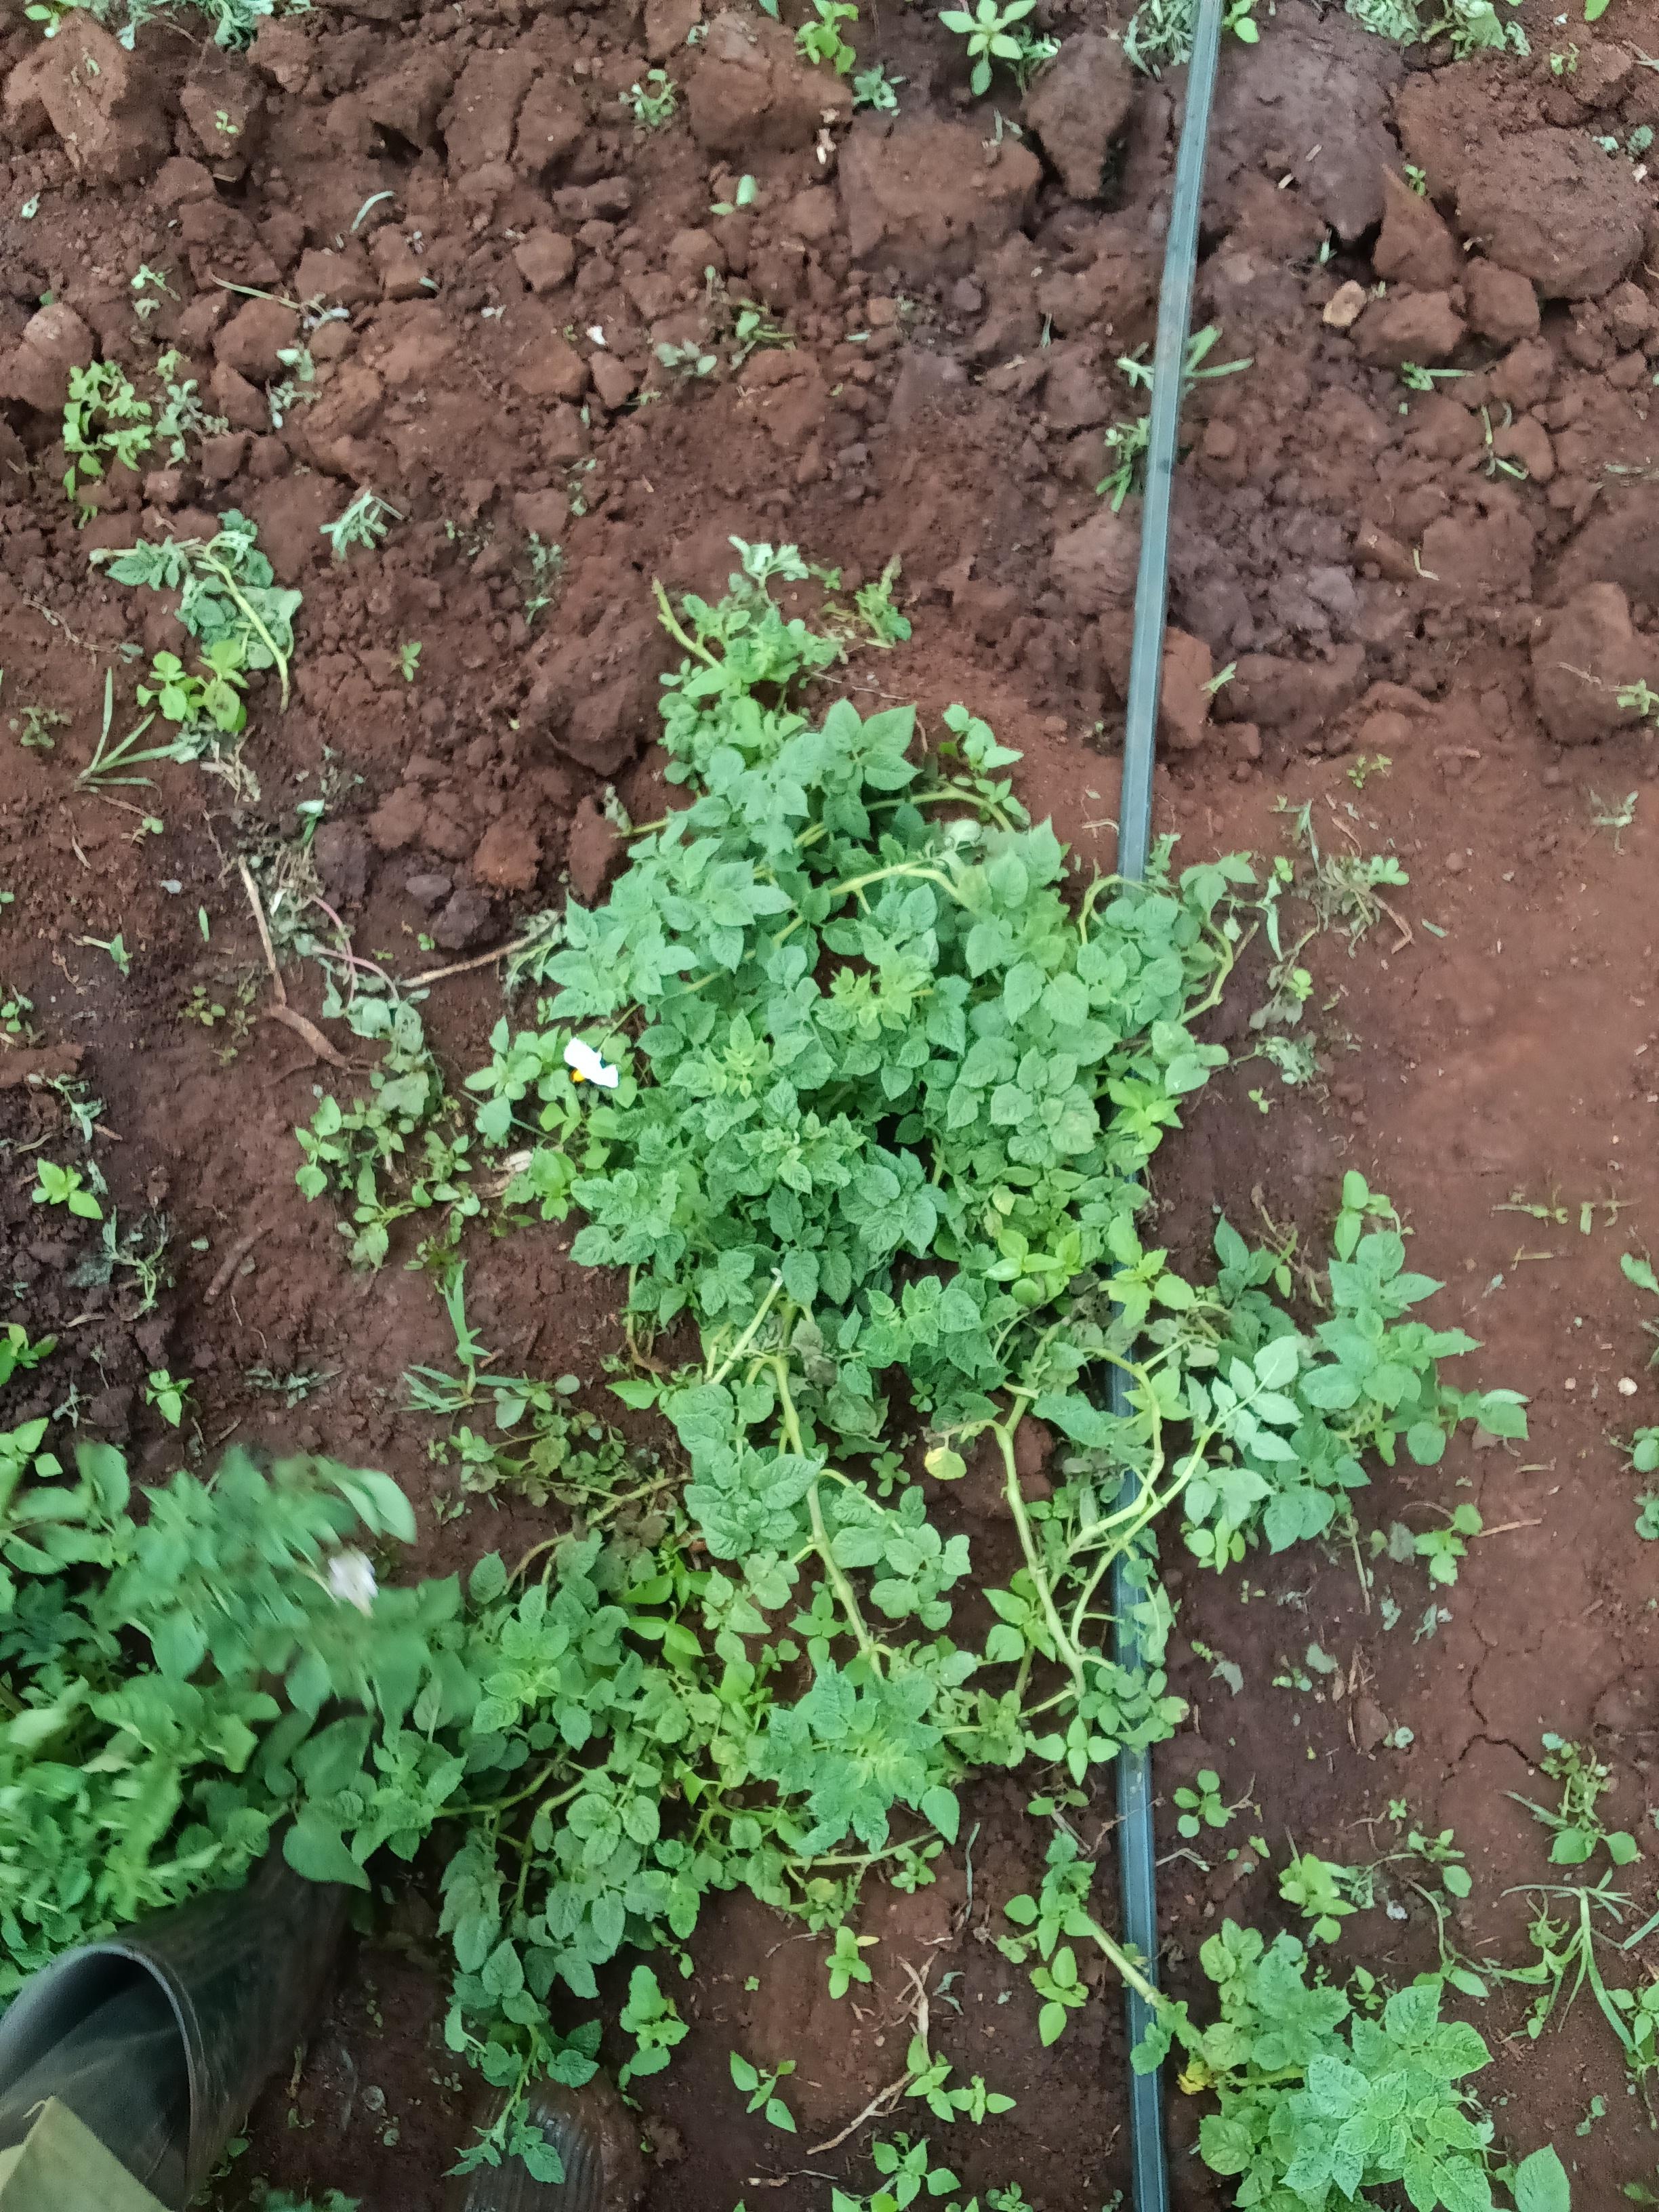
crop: potato
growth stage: vegetative
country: Kenya
